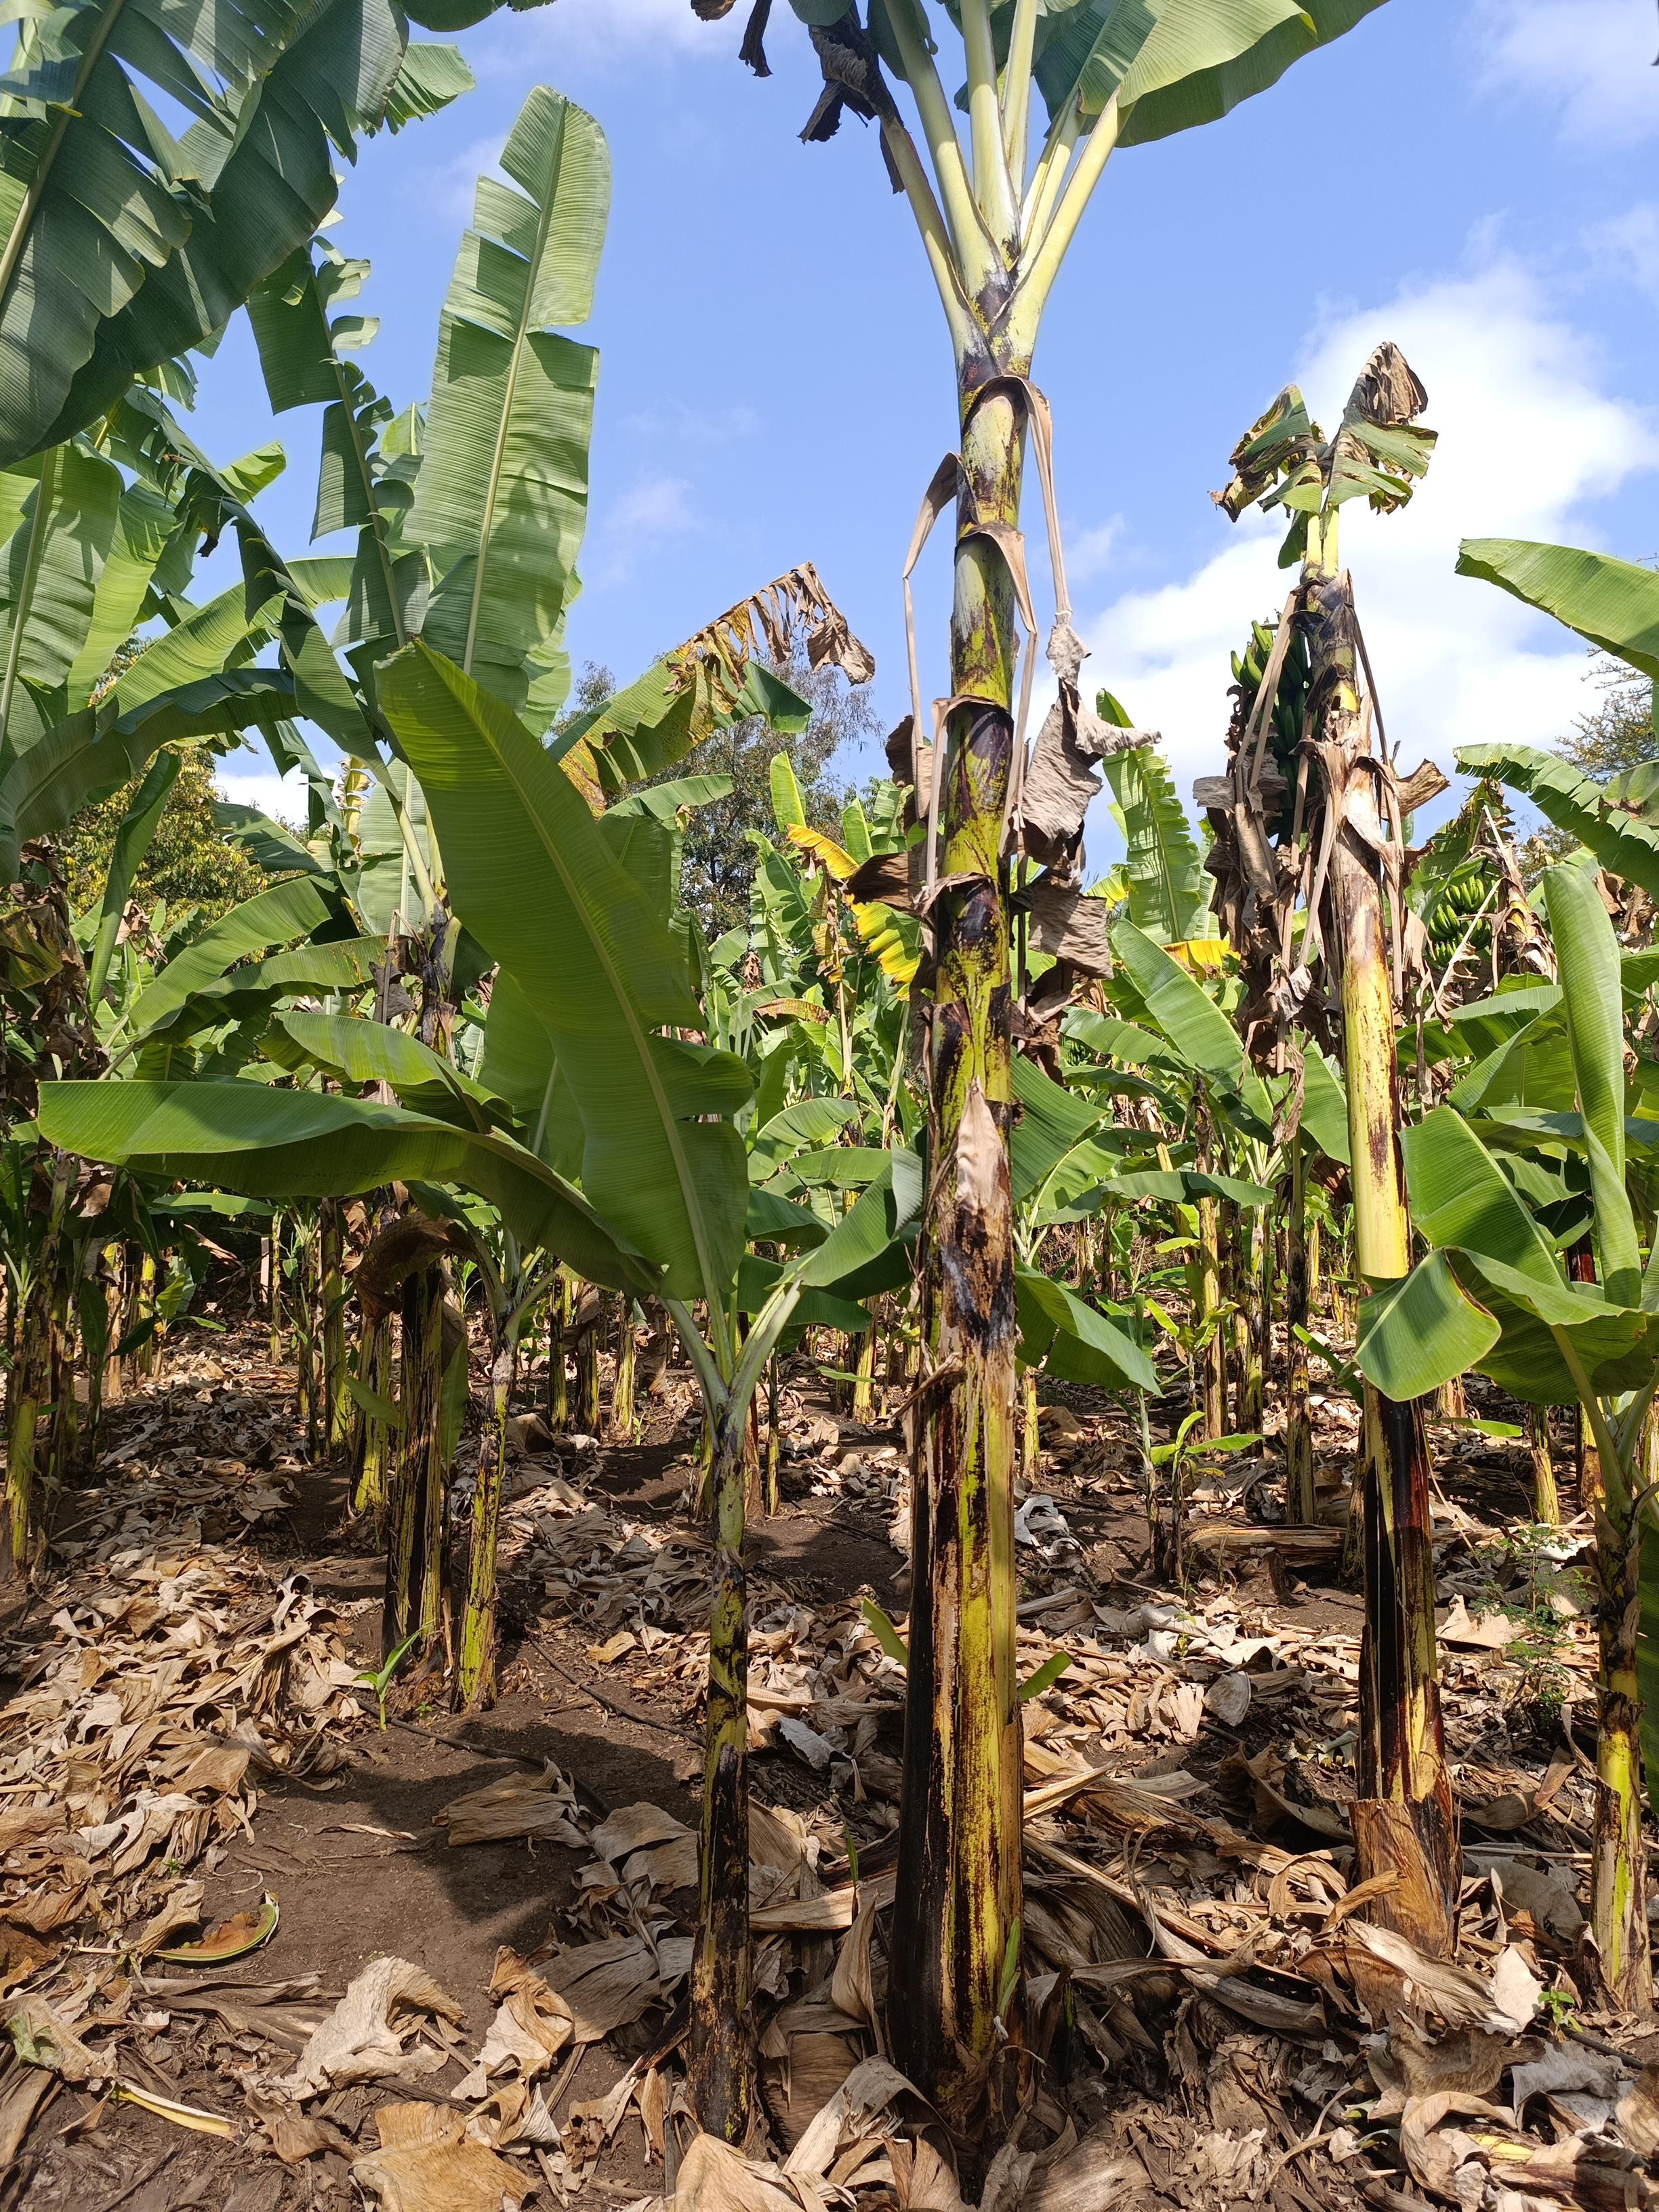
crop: banana
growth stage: vegetative
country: Tanzania
